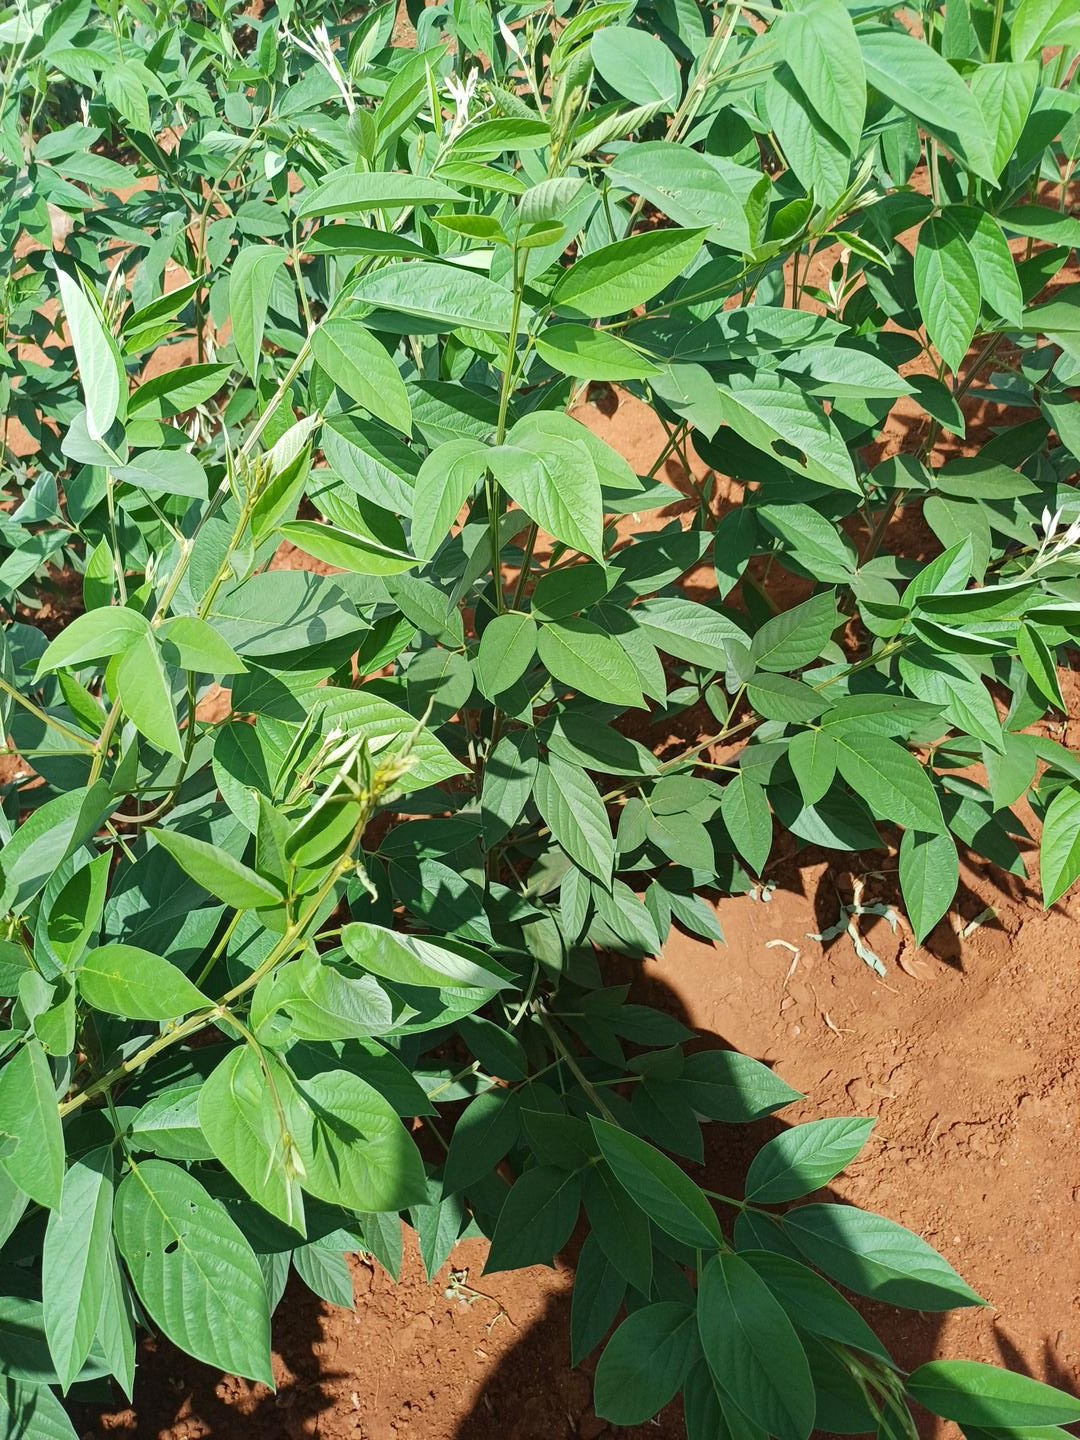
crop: pigeonpea
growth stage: vegetative
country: Kenya
